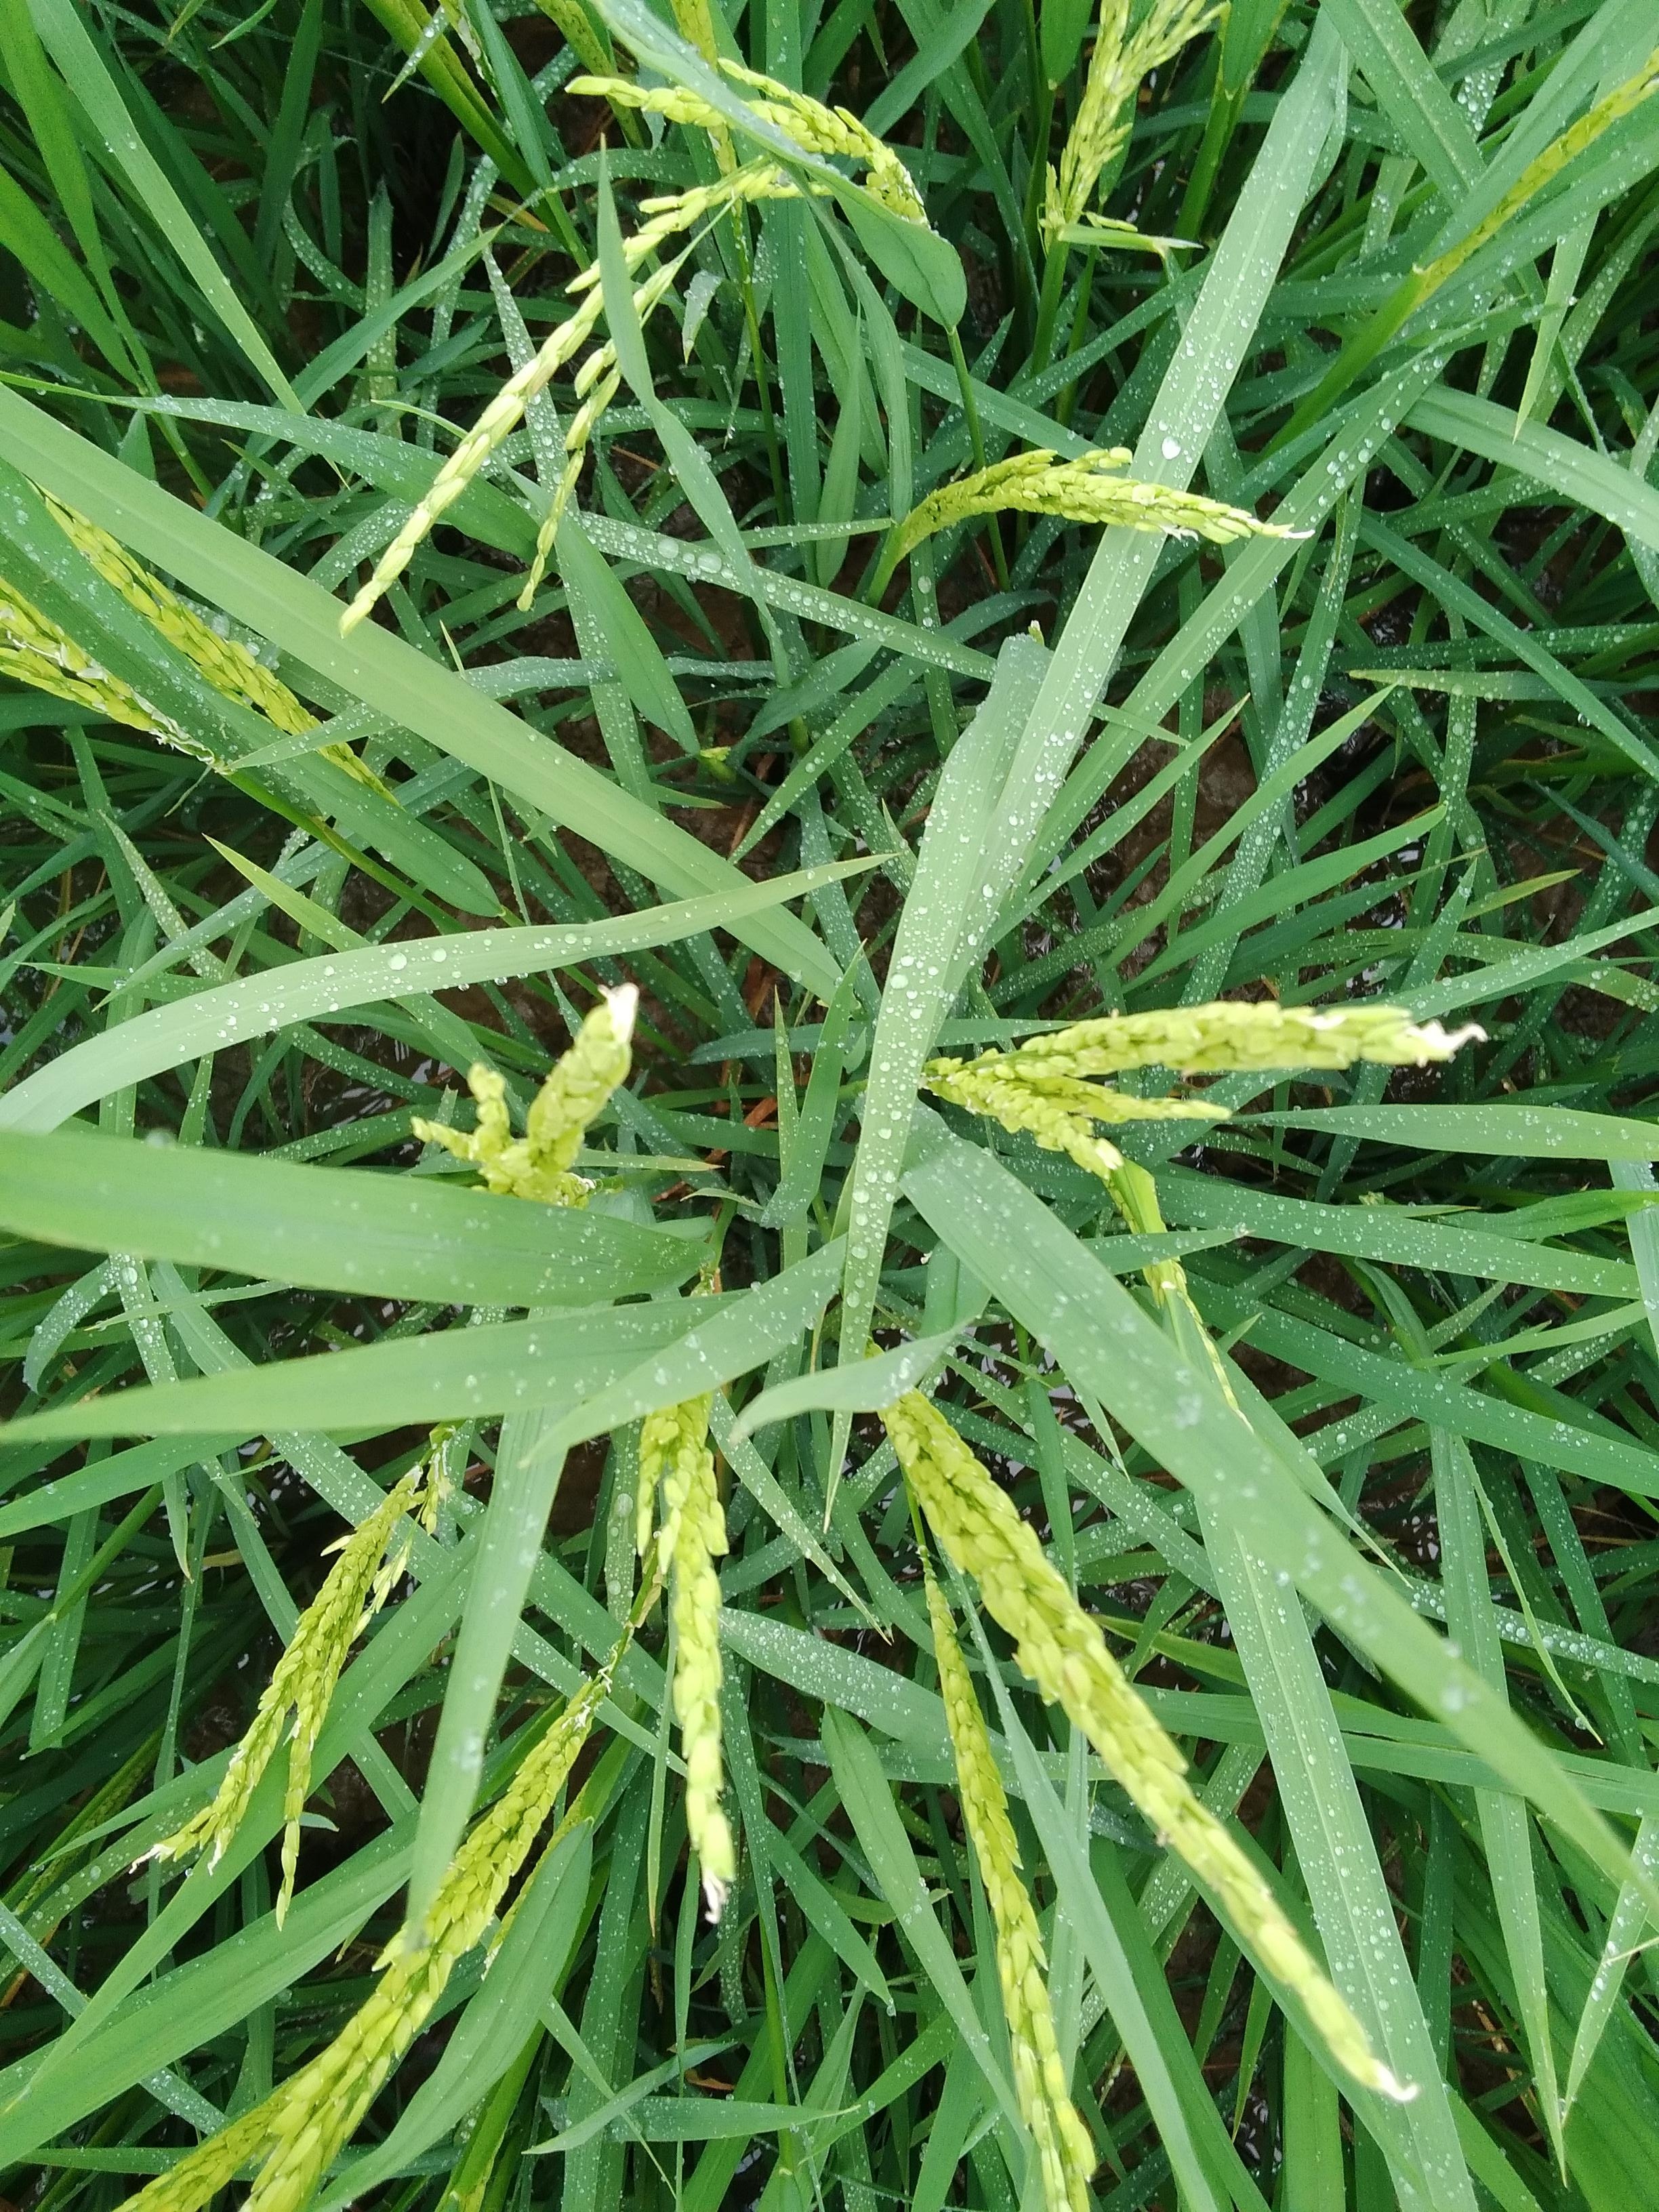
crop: rice
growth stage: flowering
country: Nigeria
